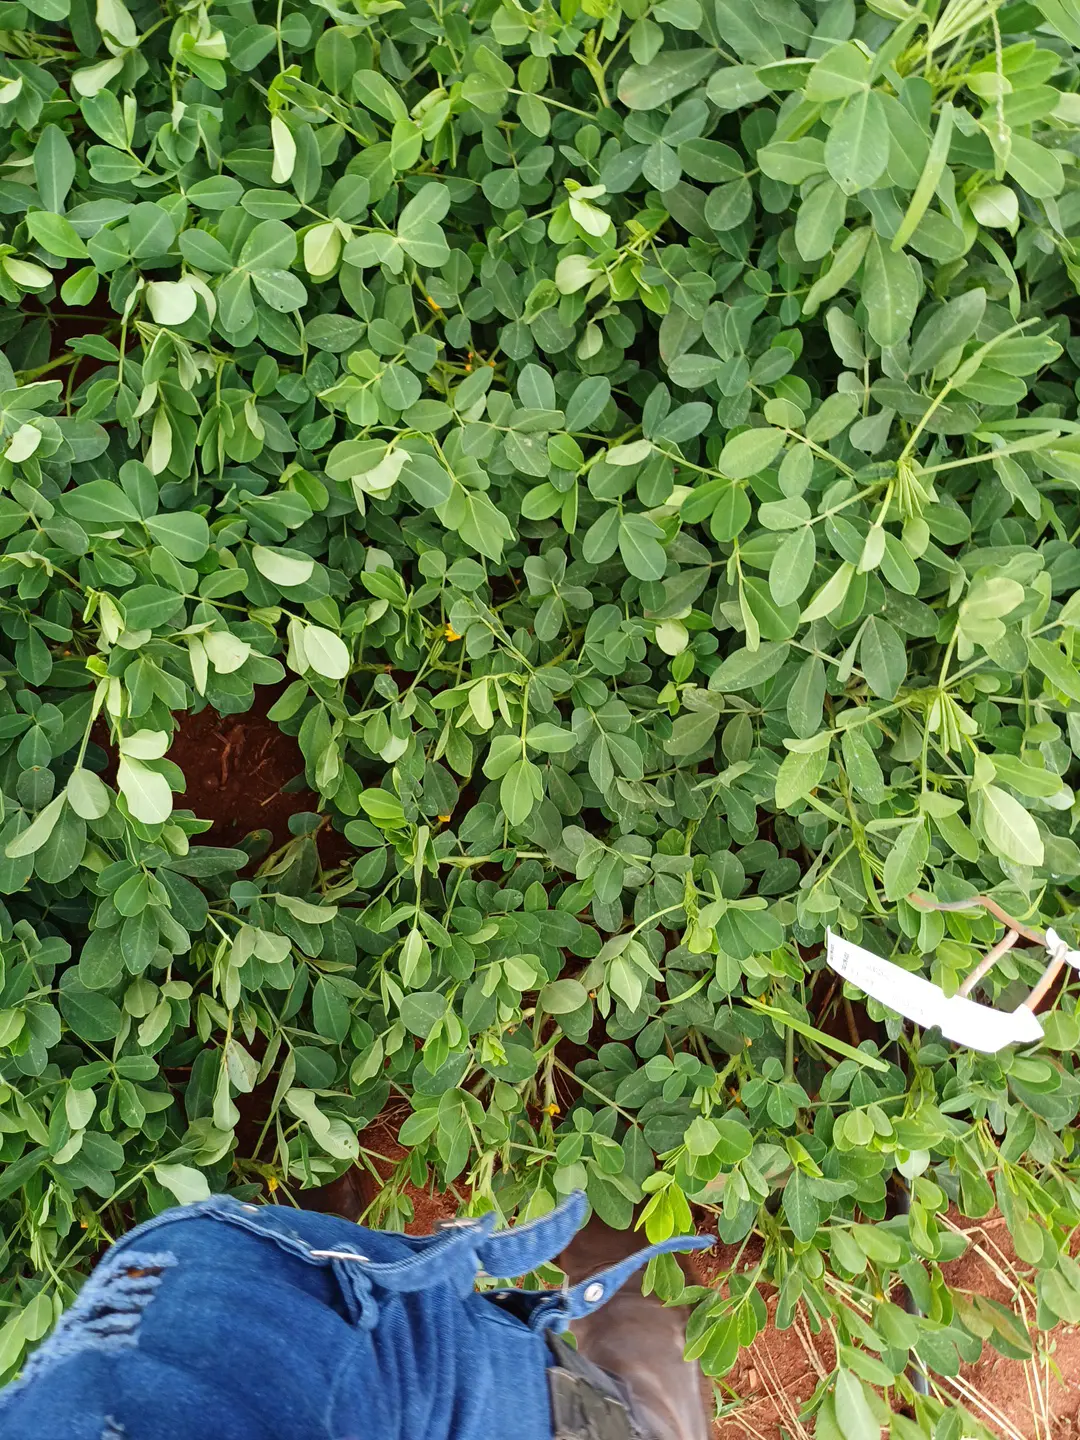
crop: groundnut
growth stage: flowering
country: Kenya
